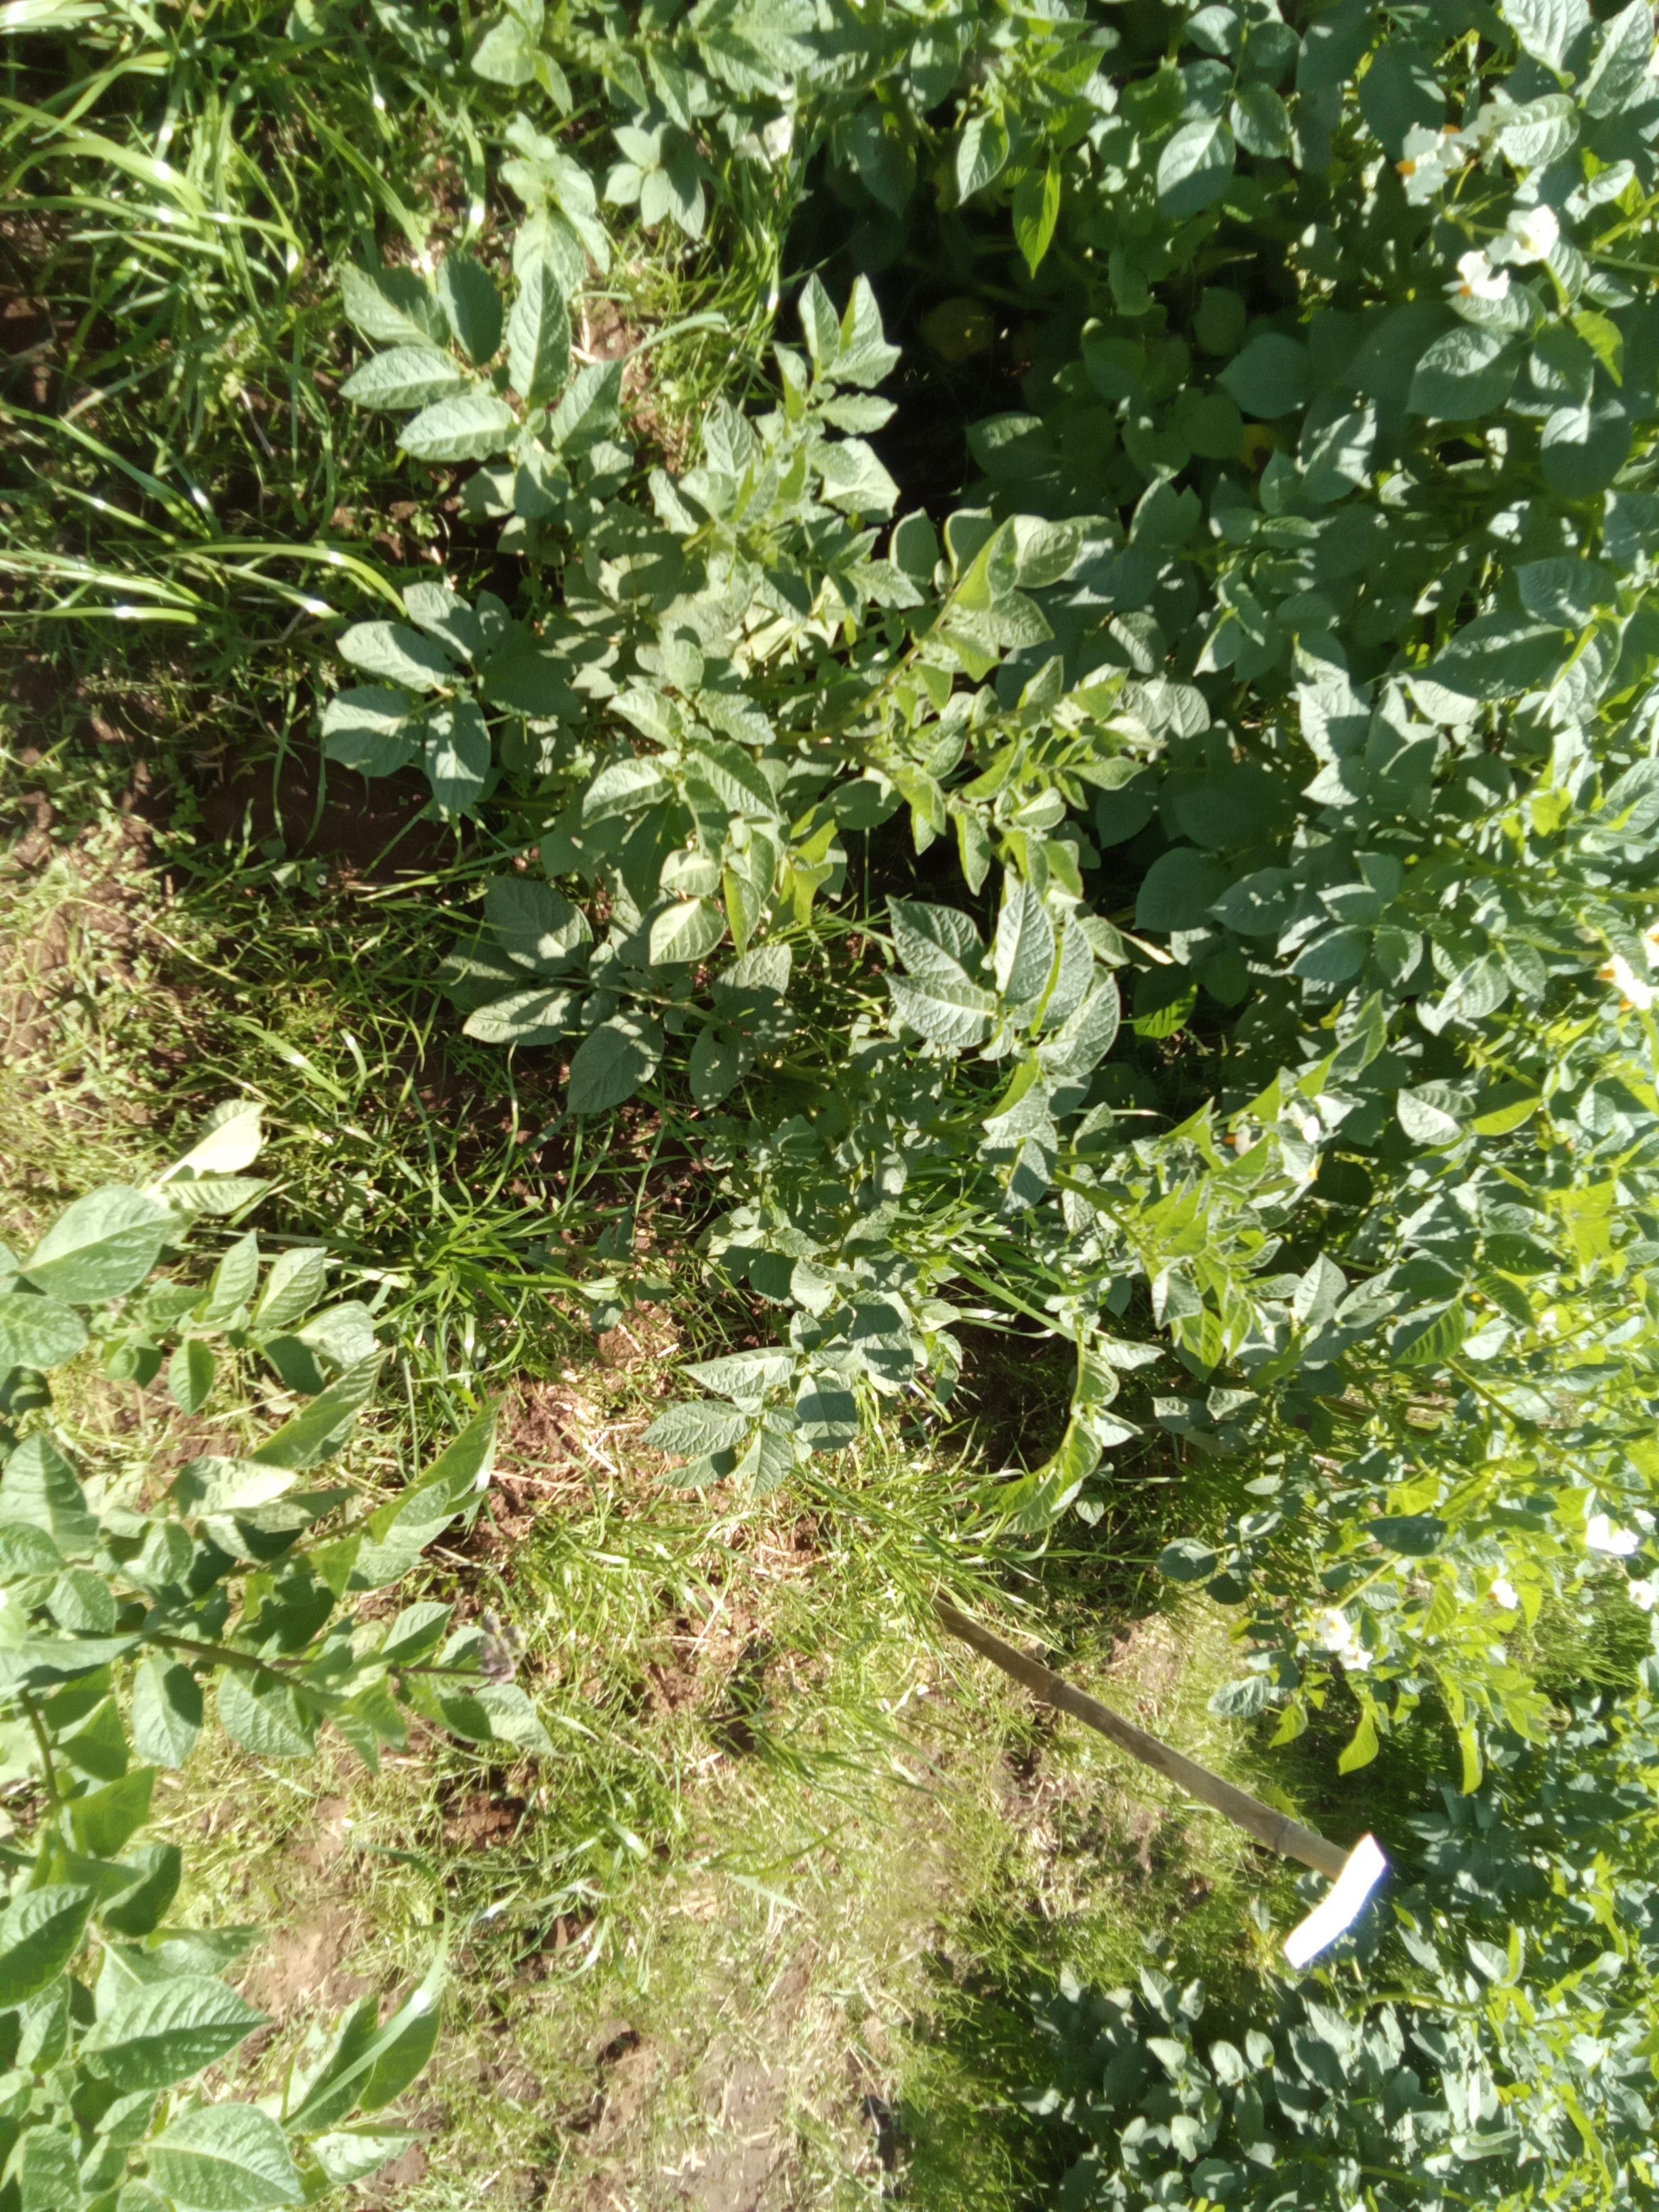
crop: potato
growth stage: vegetative
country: Kenya
